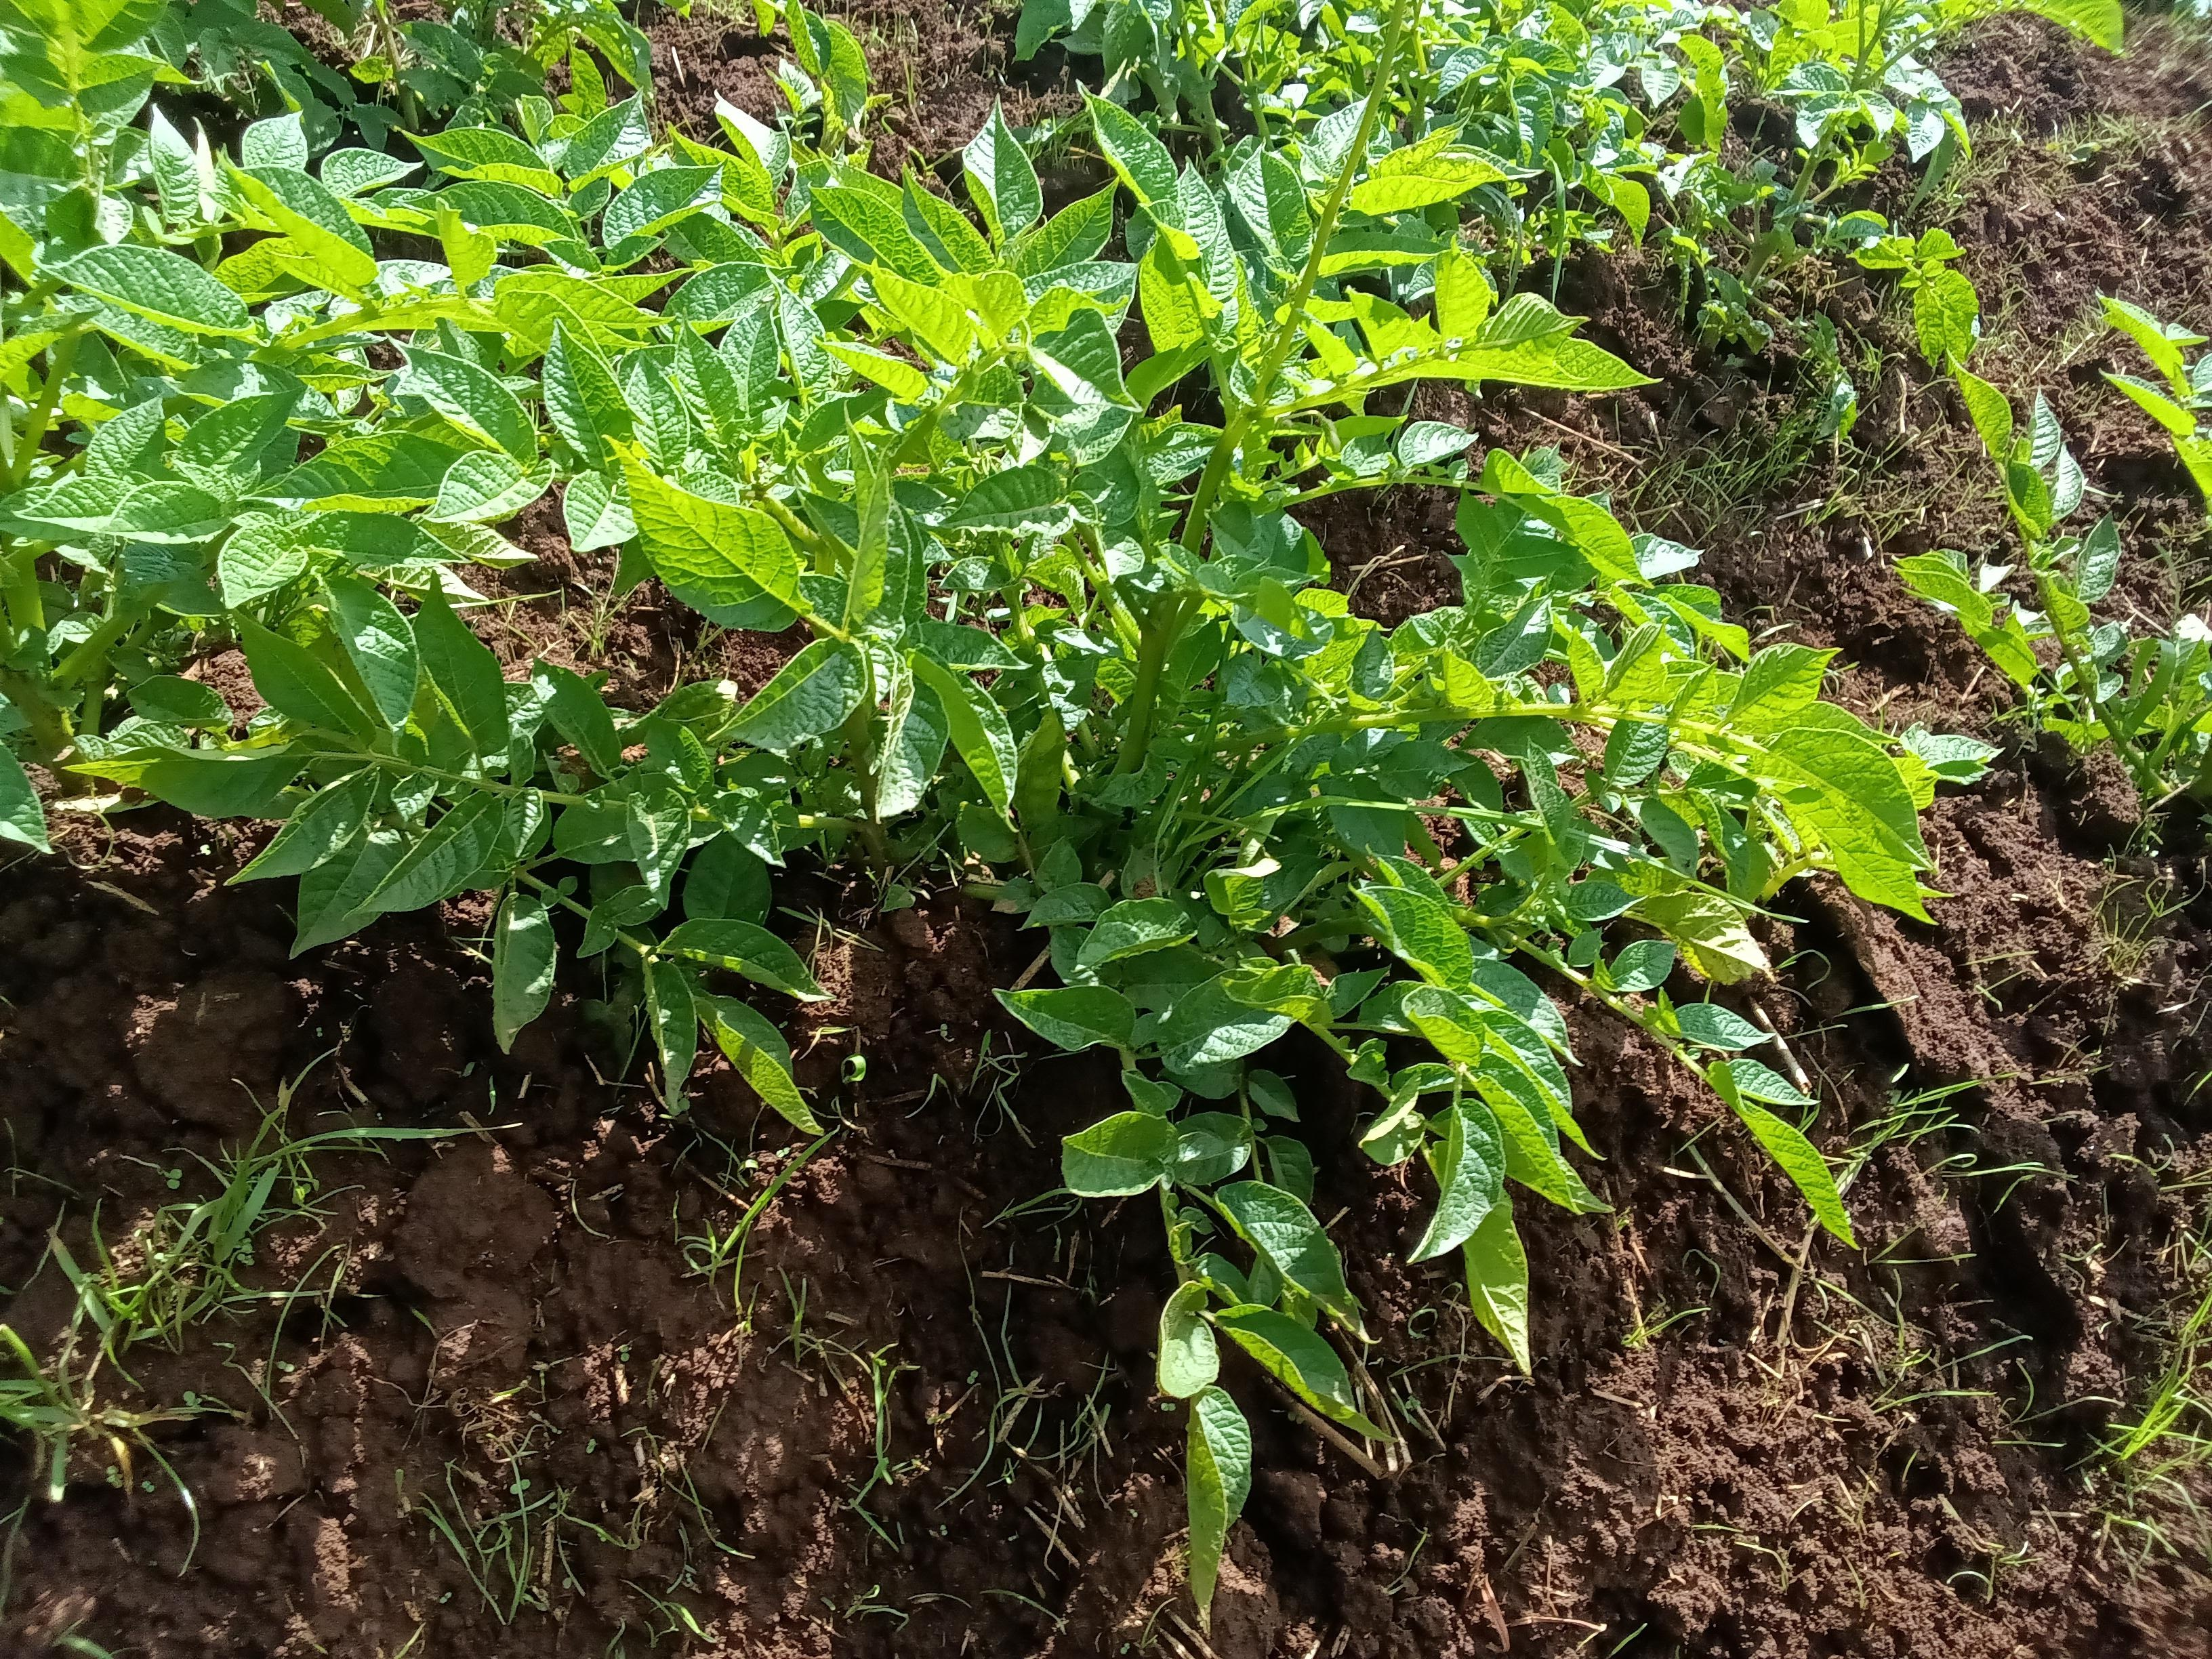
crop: potato
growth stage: flowering
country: Kenya
